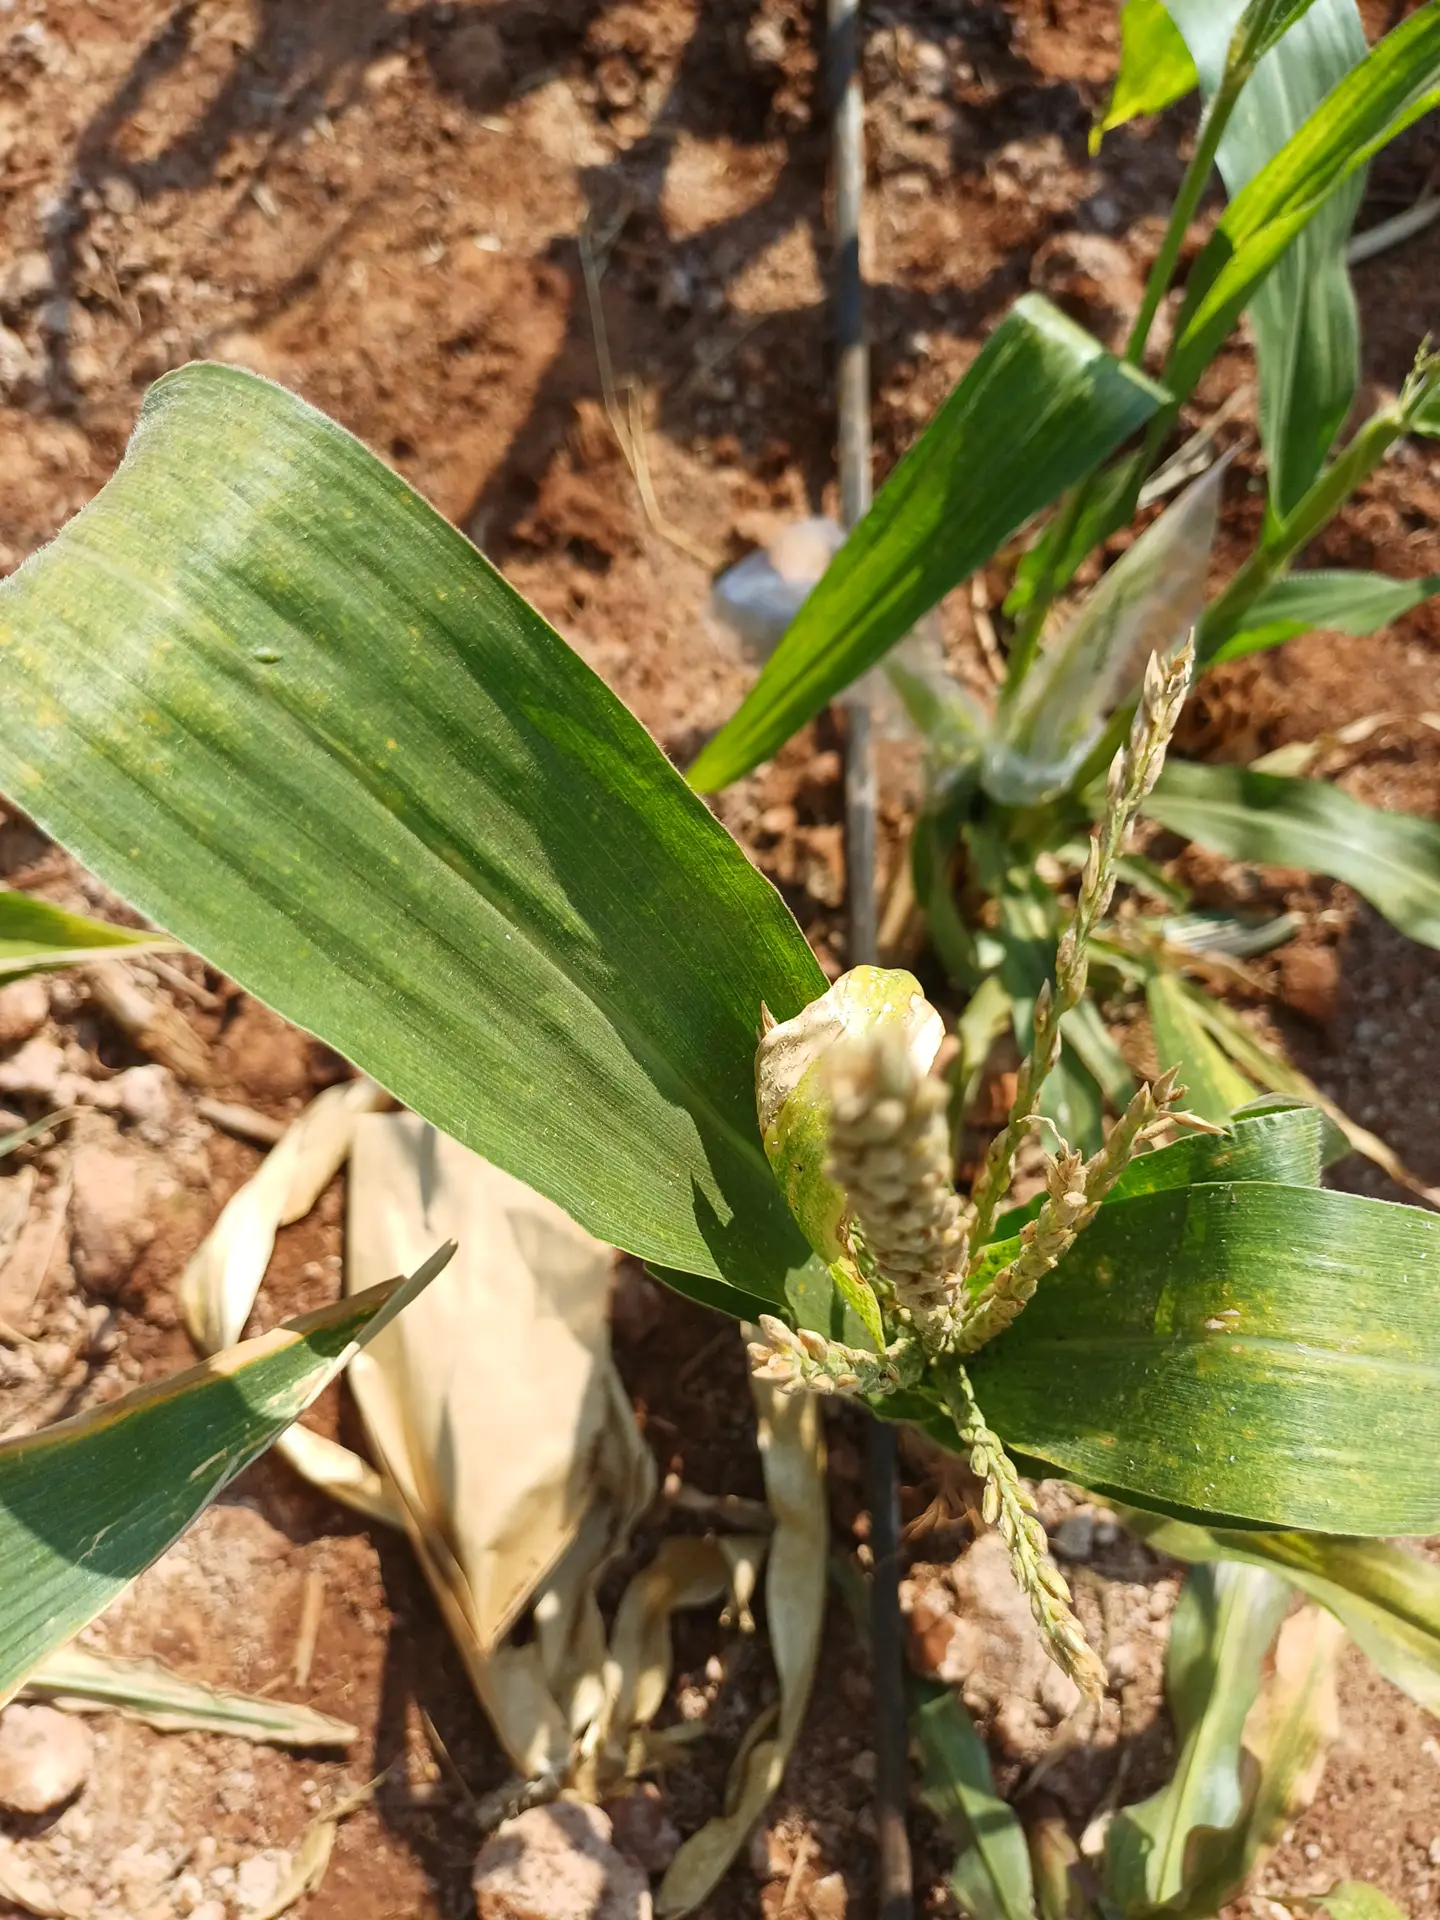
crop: maize
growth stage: flowering
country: Kenya
